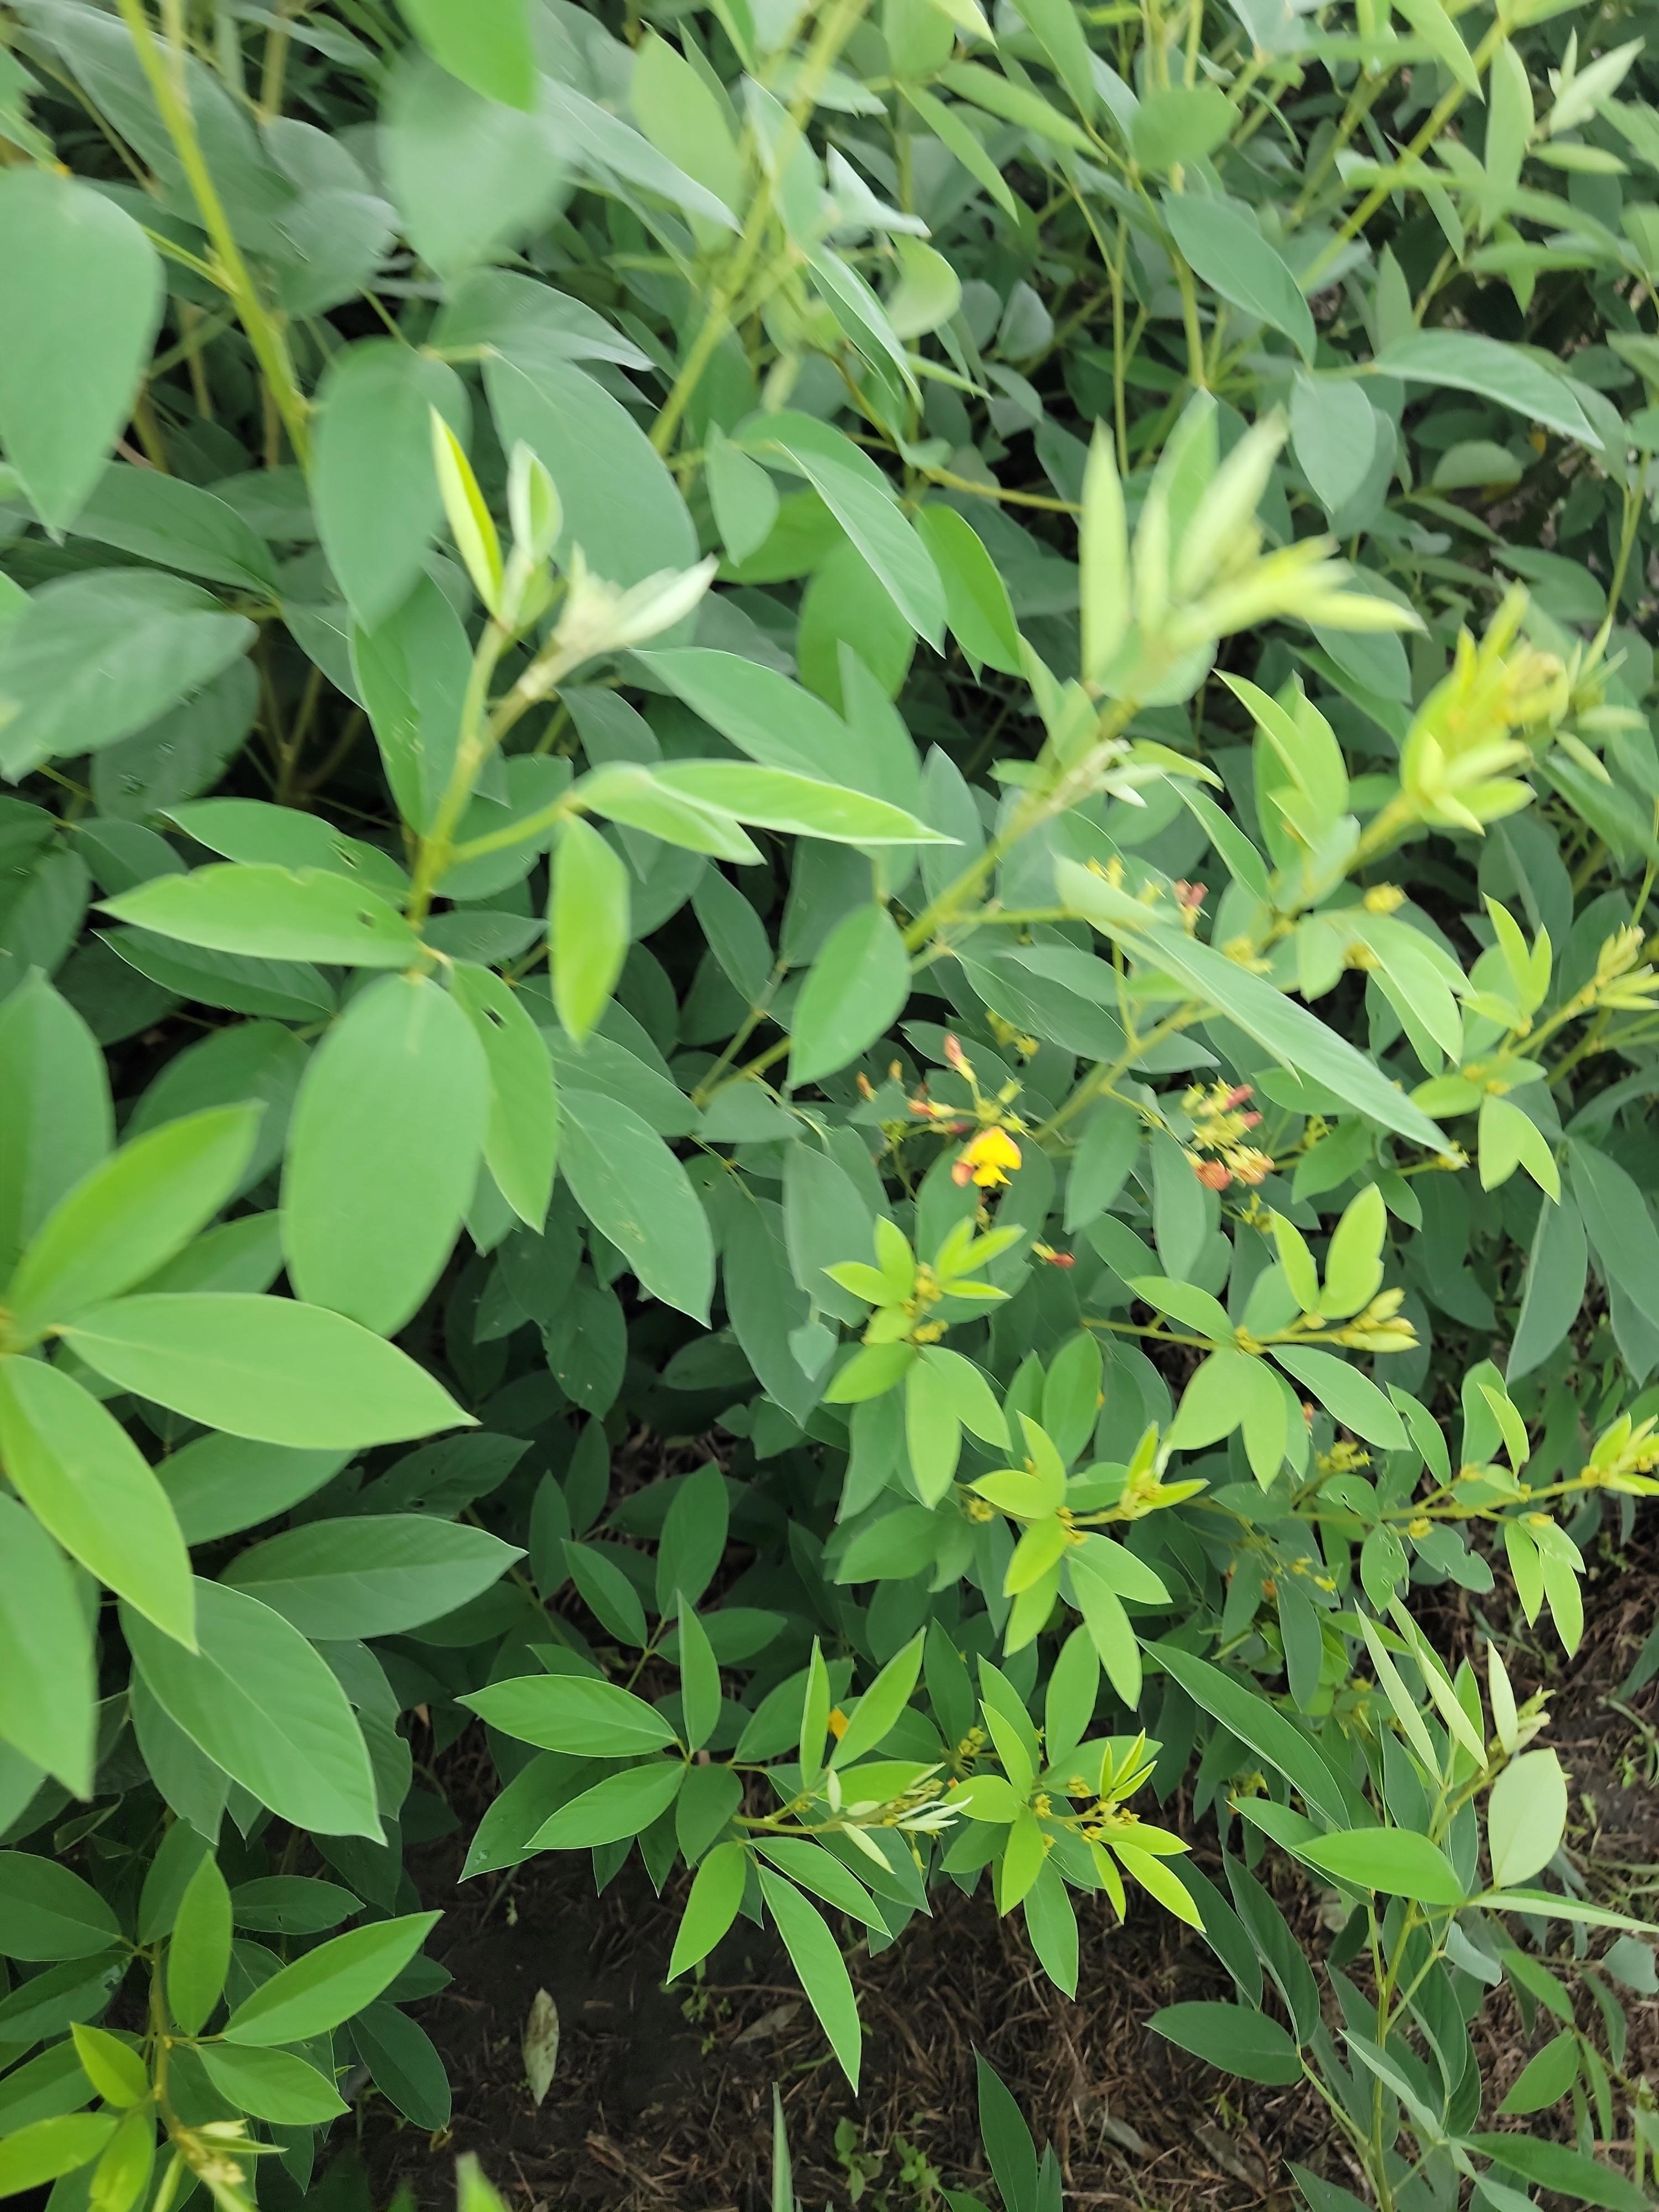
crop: pigeonpea
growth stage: flowering
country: Tanzania
